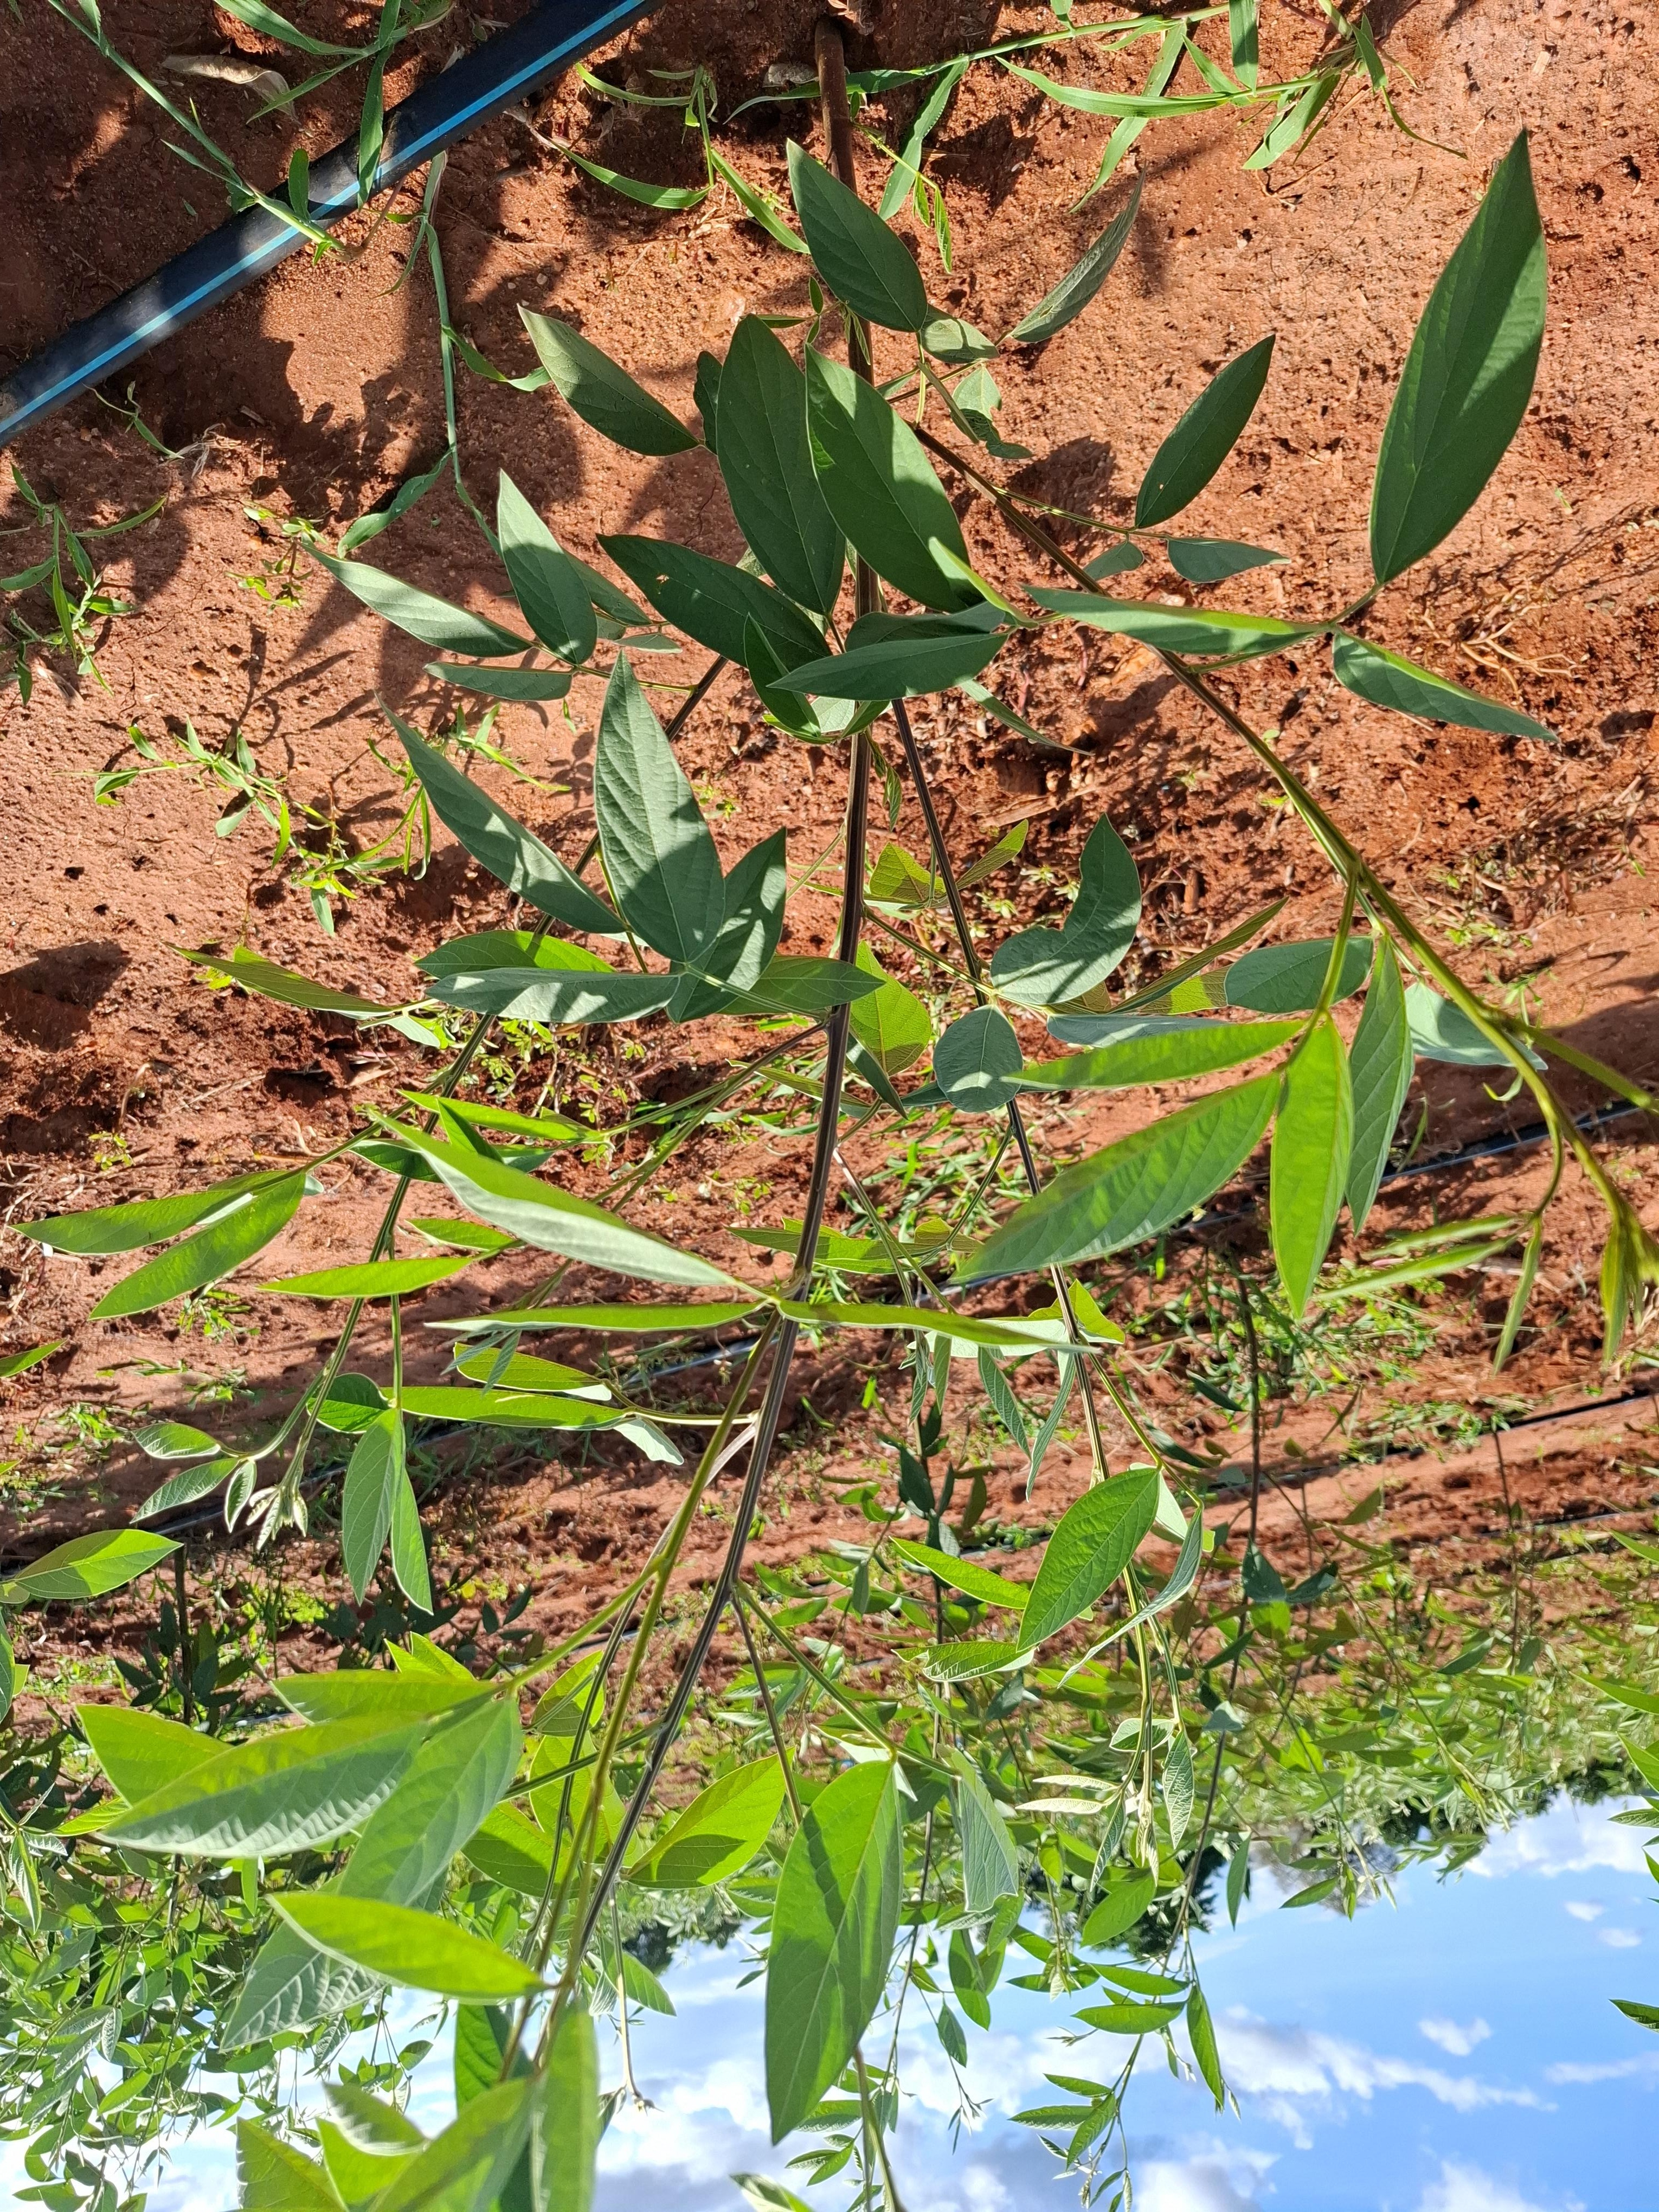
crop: pigeonpea
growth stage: flowering
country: Kenya
